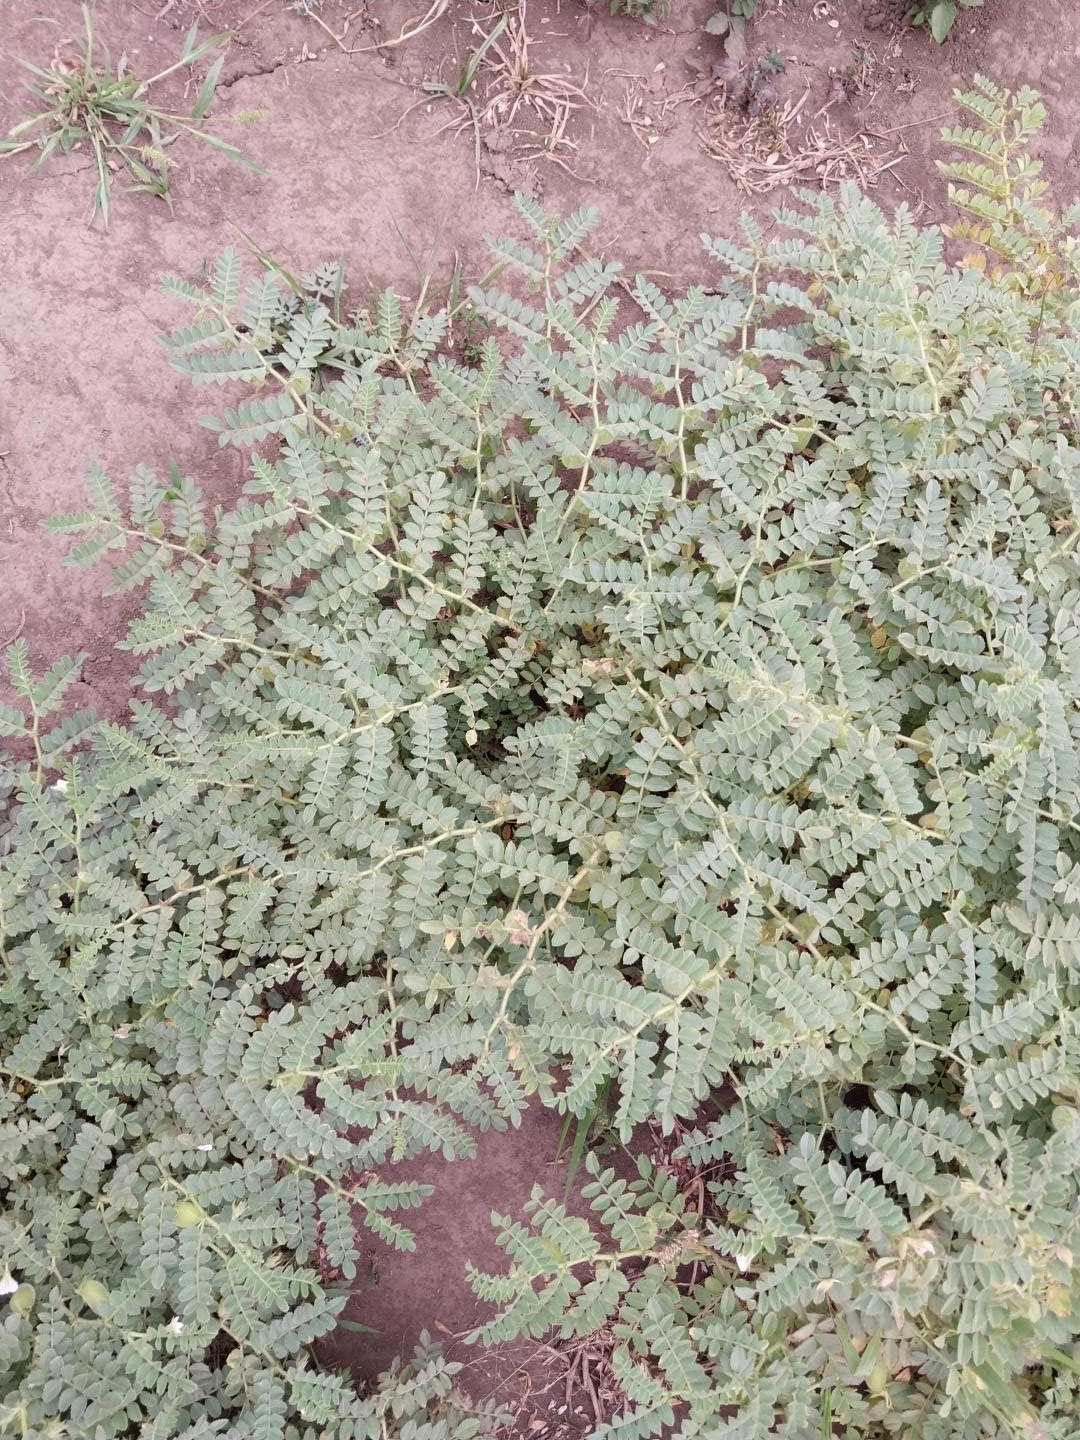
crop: chickpea
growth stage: development pod
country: Tanzania
